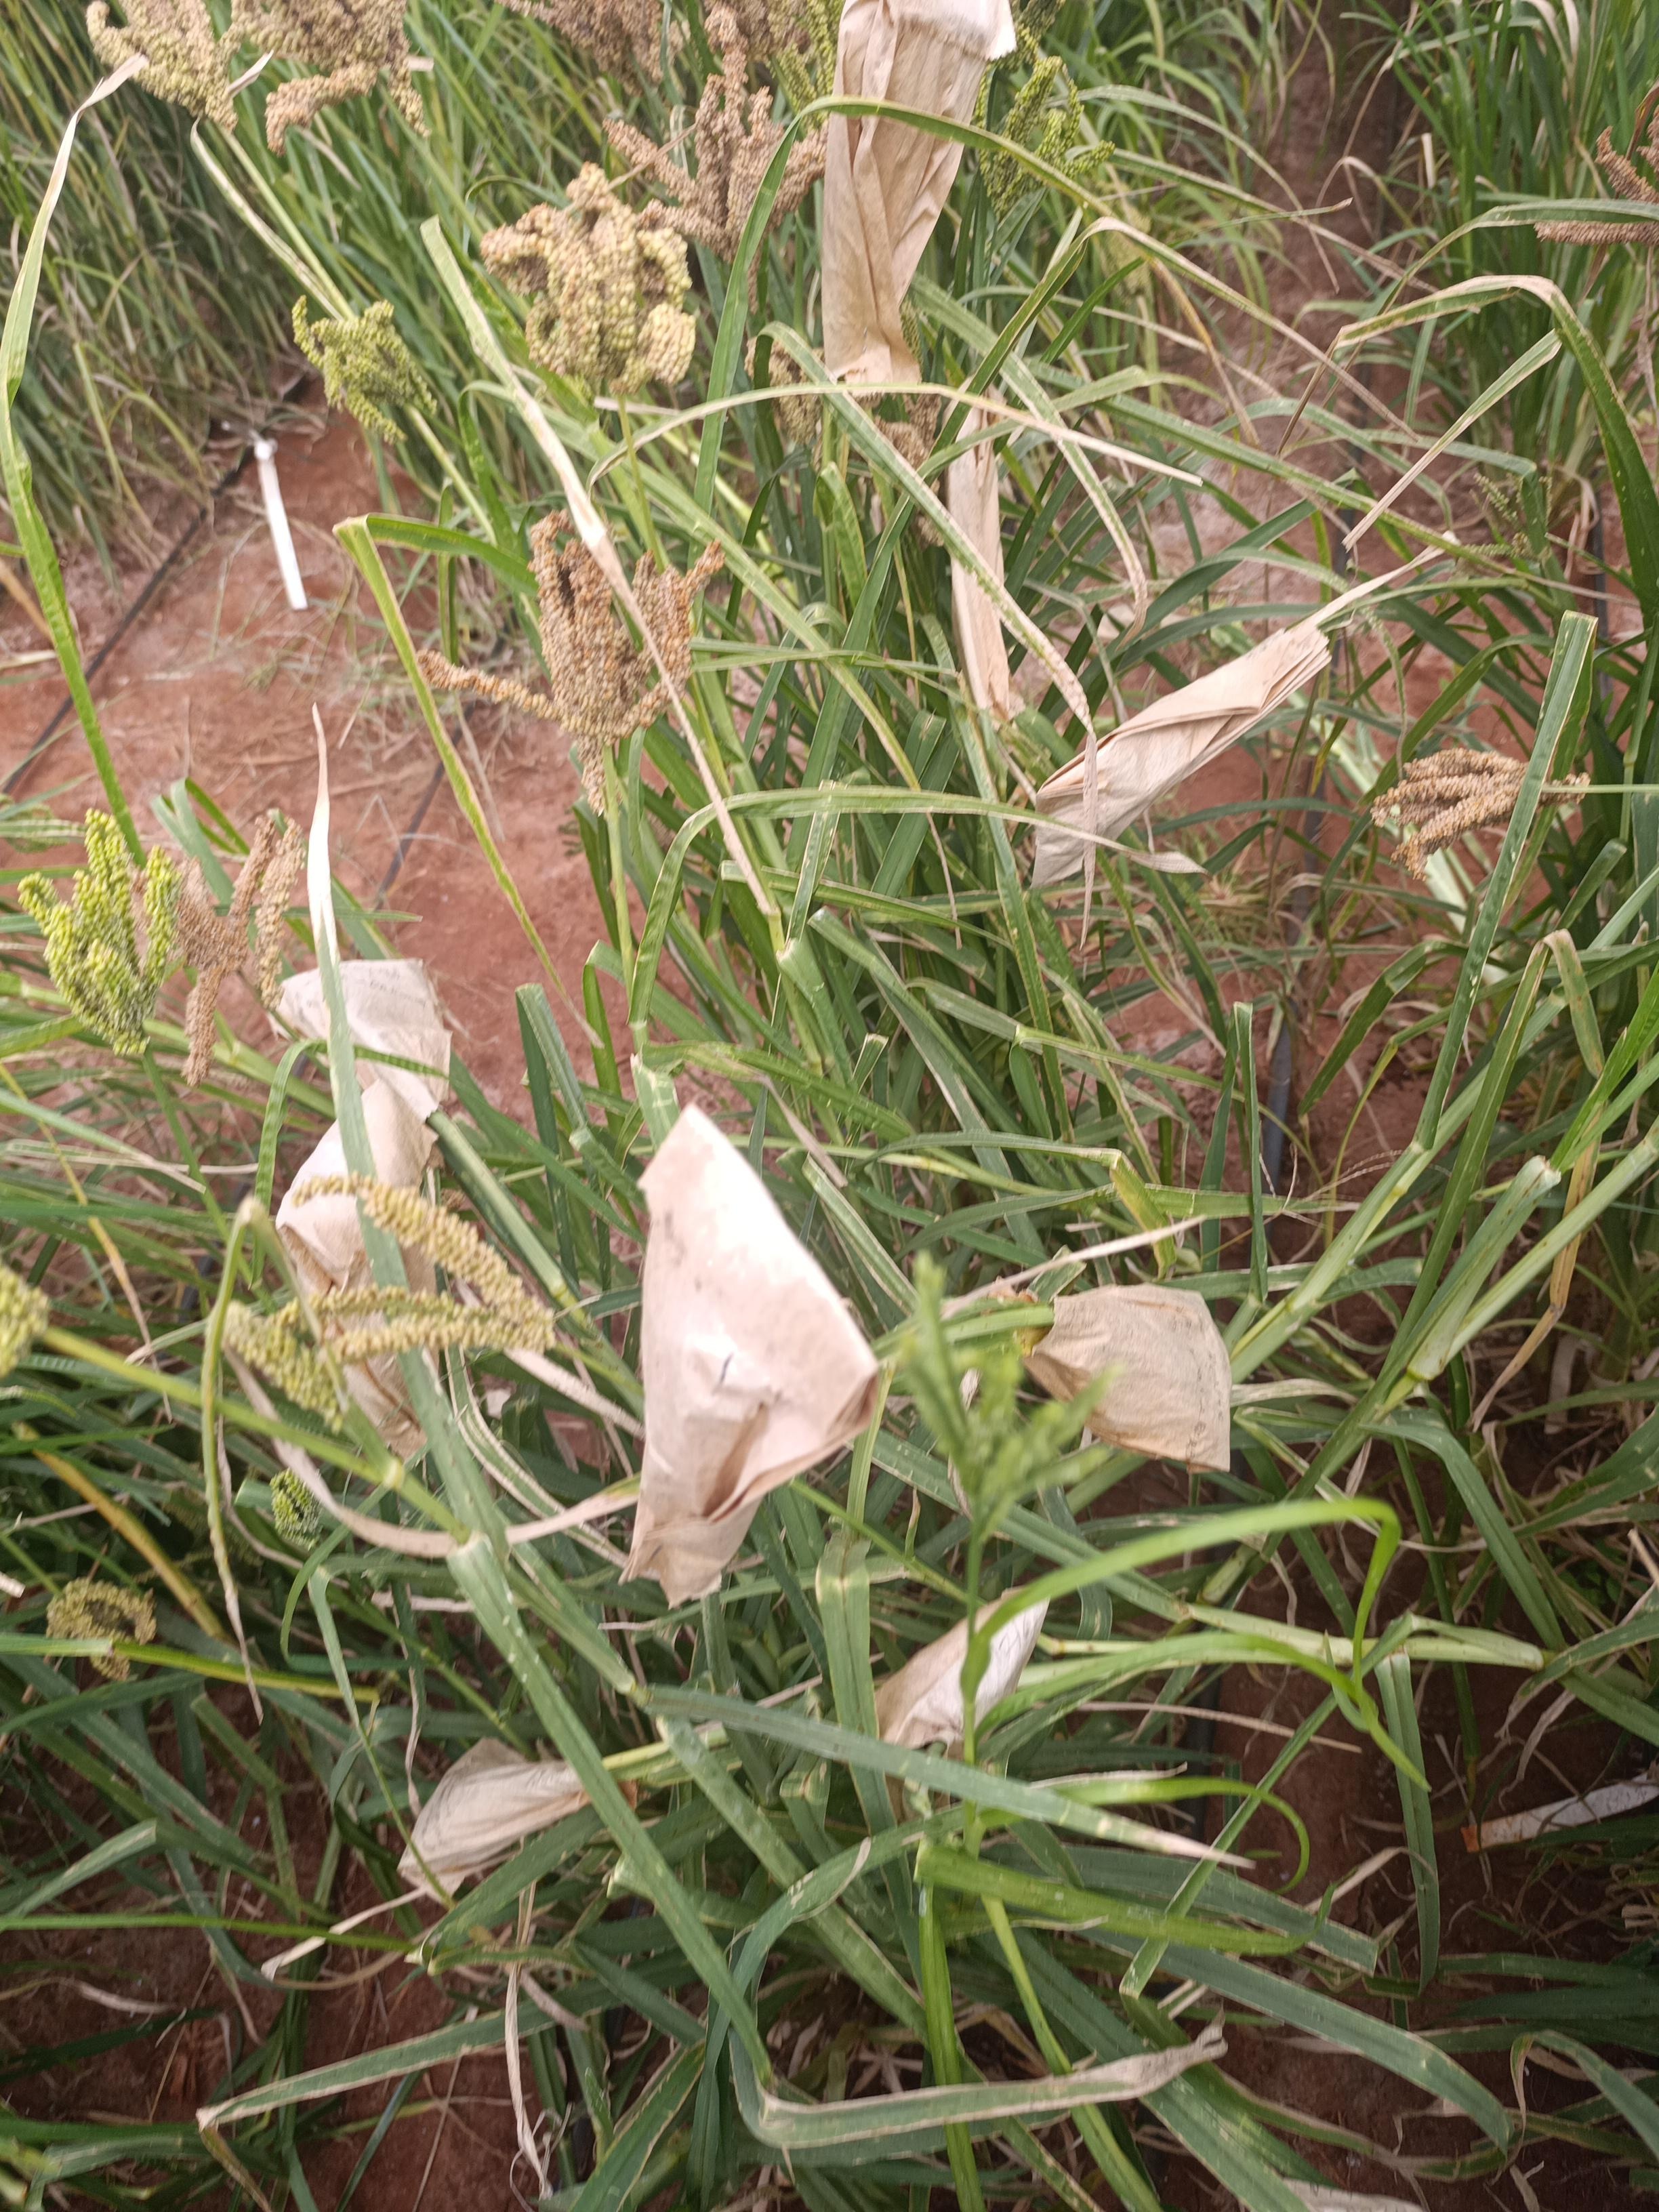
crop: finger millet
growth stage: filling grain
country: Kenya
